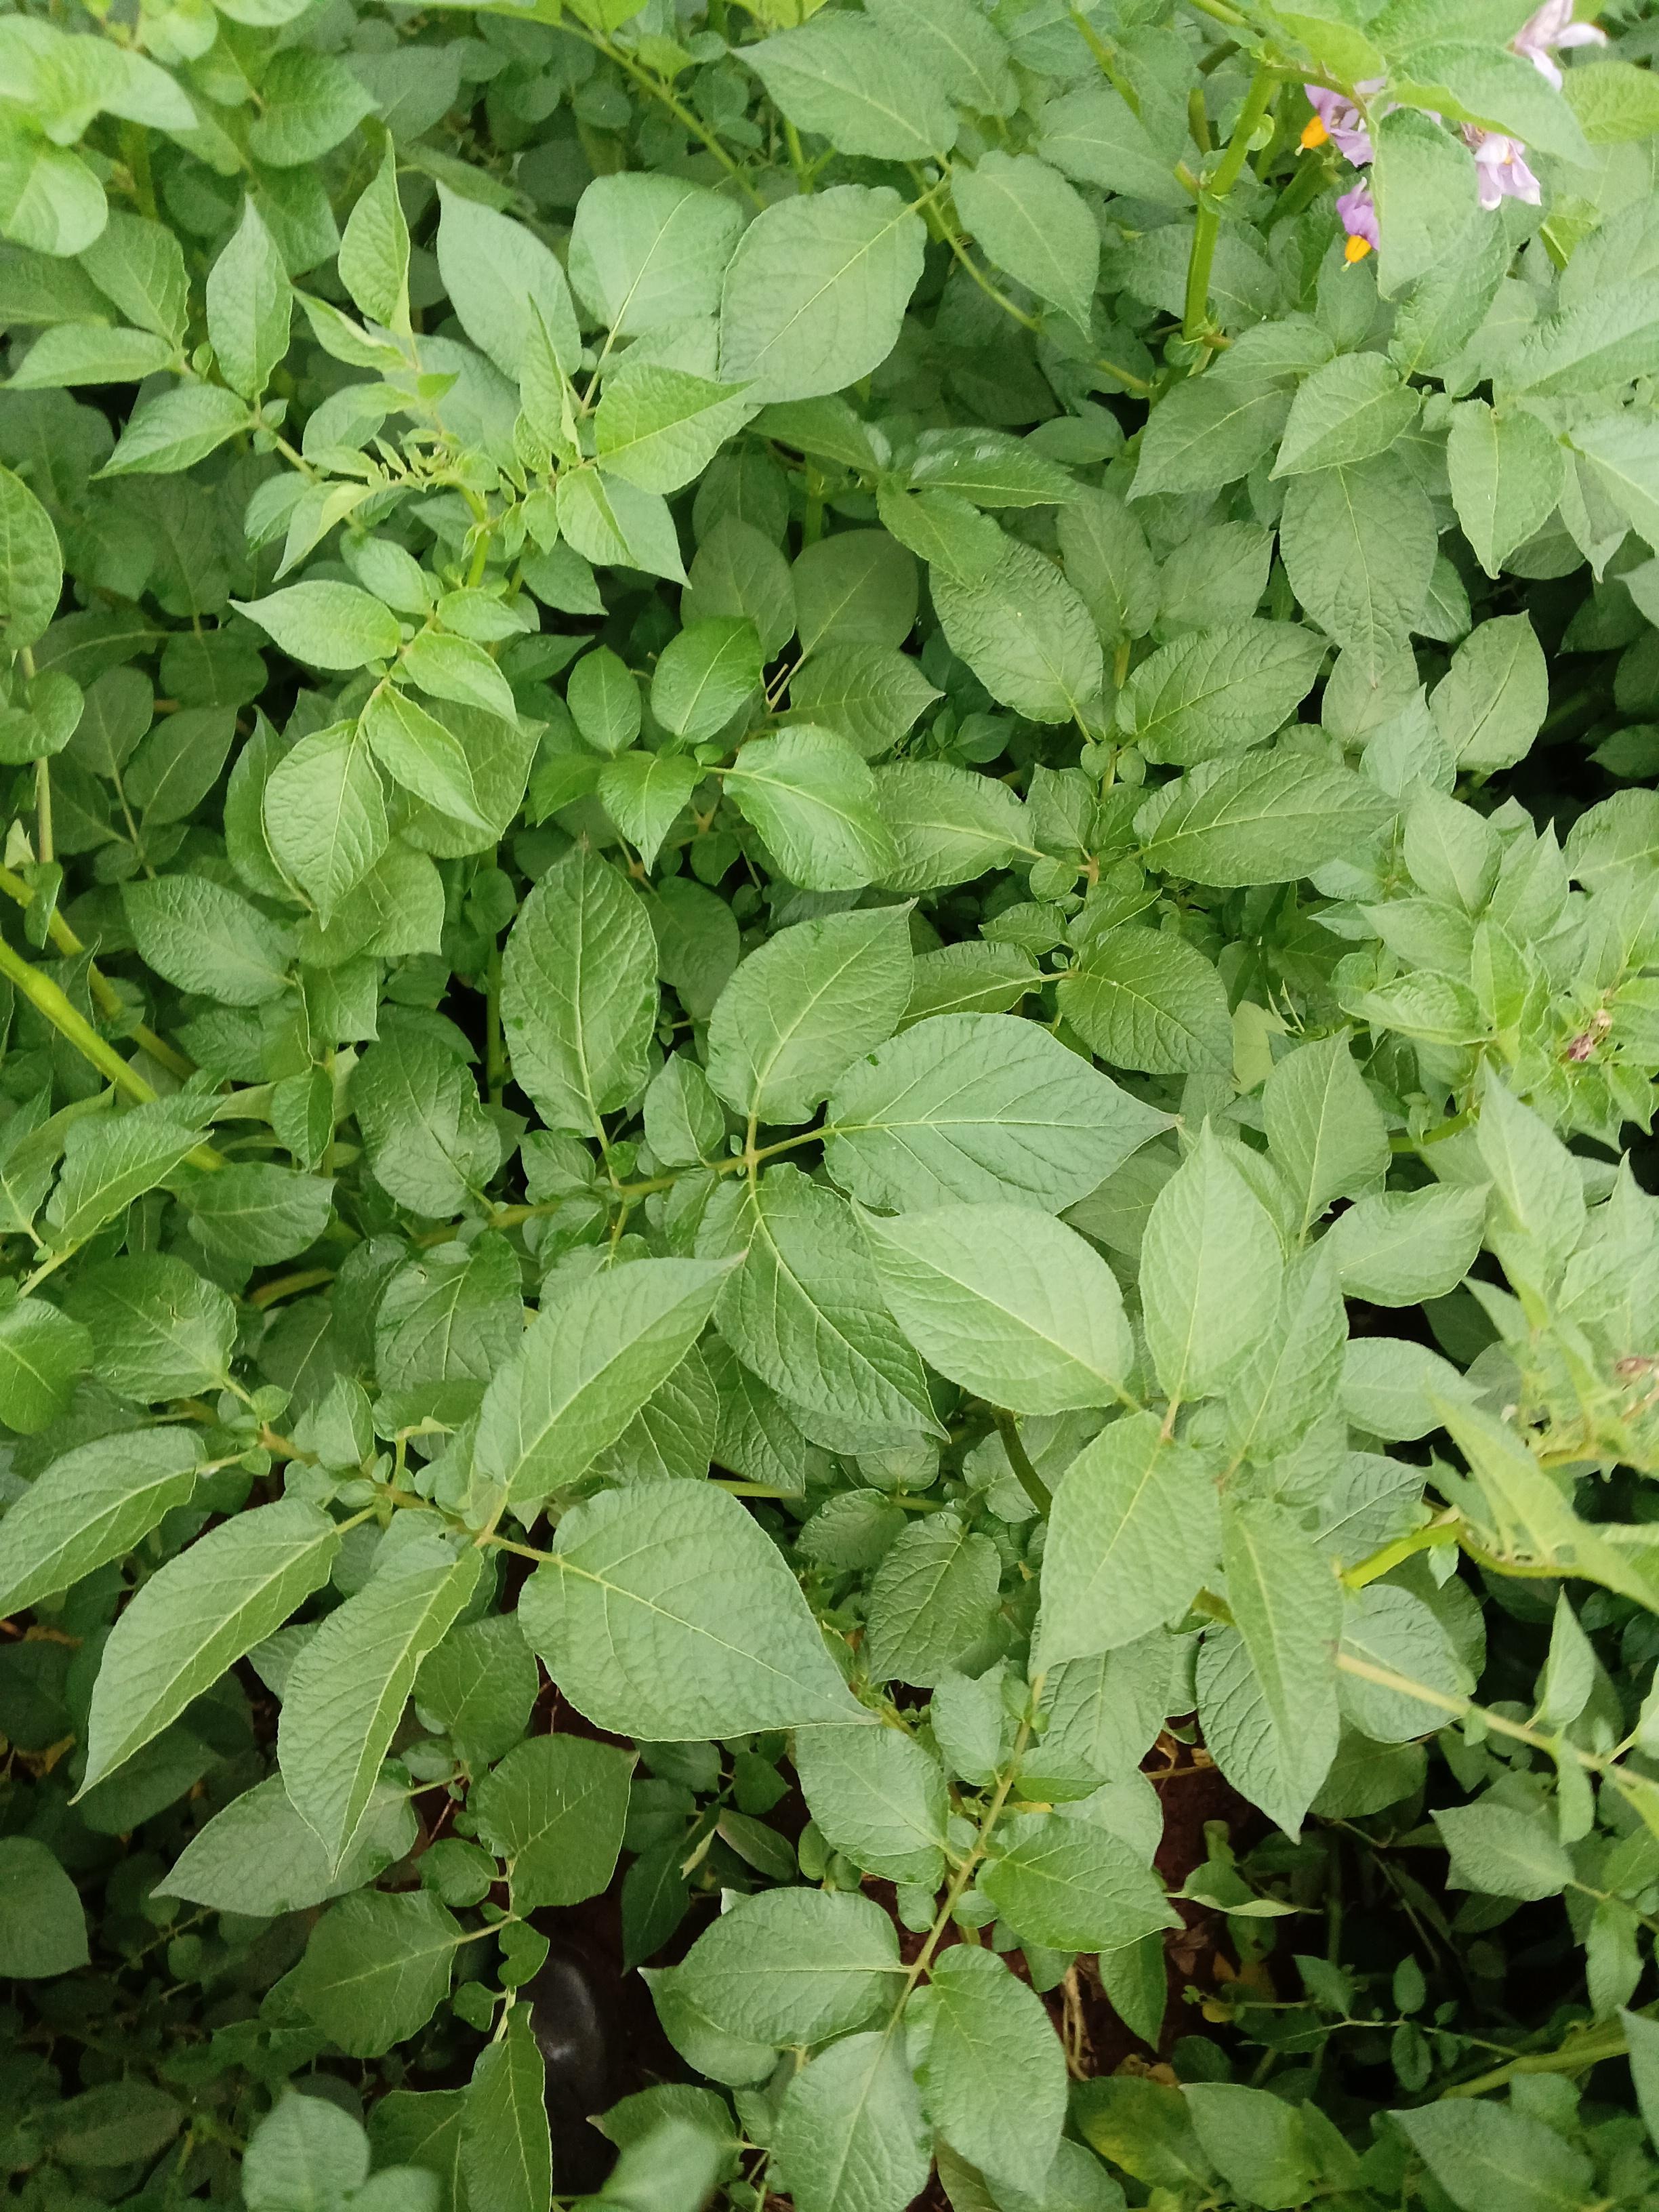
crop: potato
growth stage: flowering
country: Kenya
